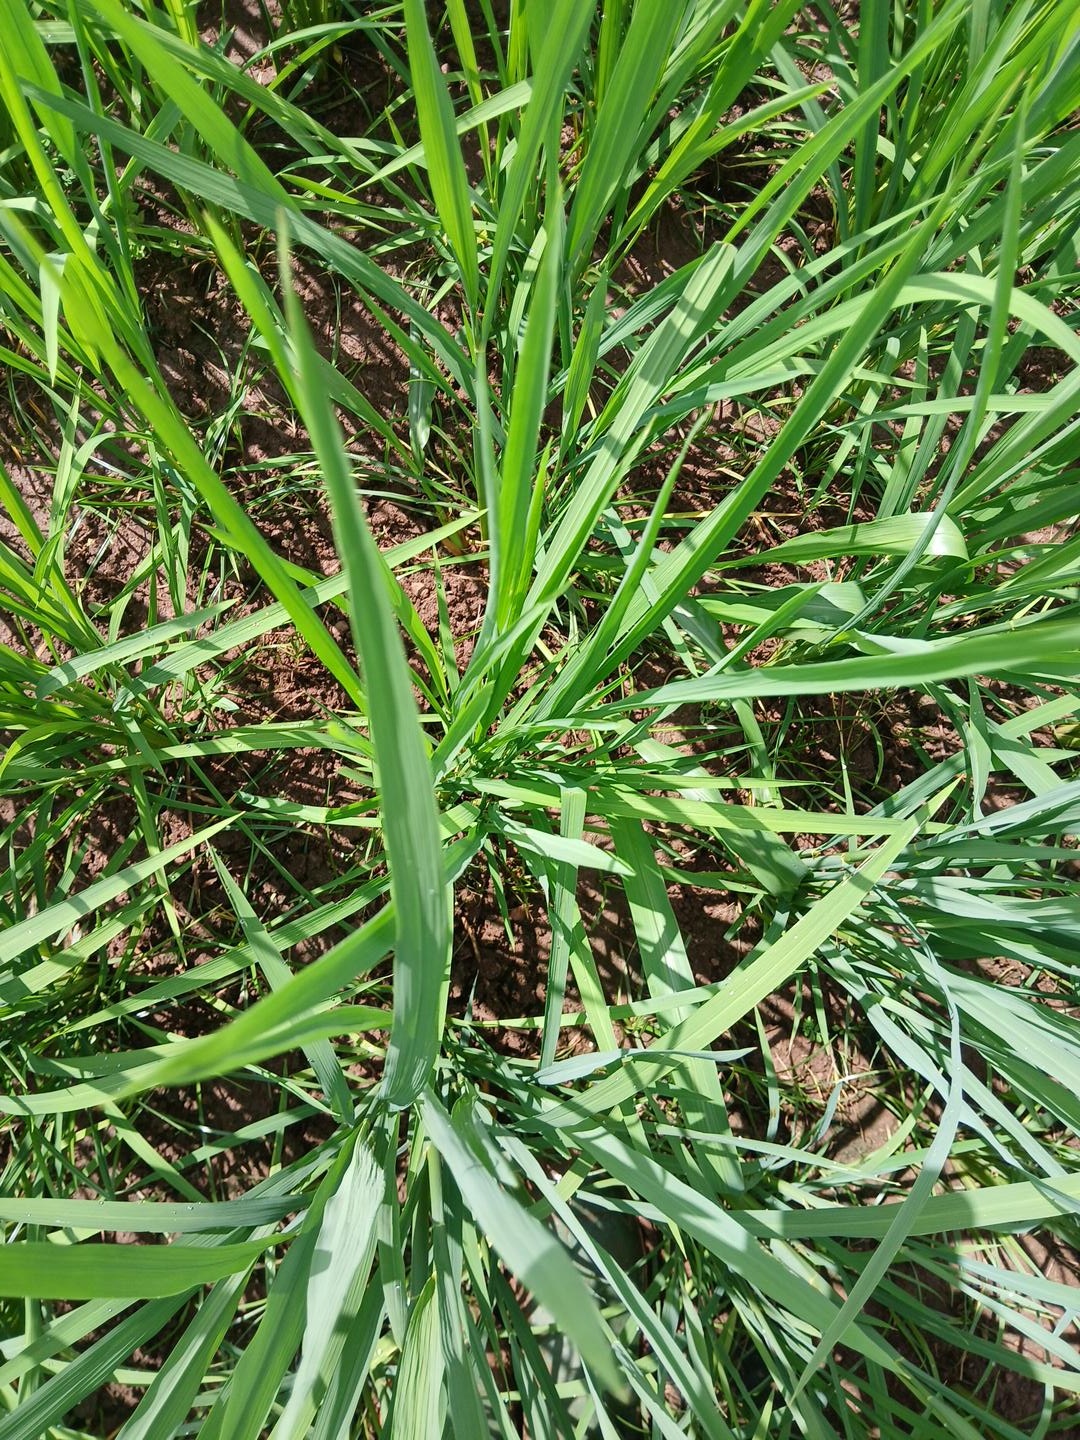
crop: rice
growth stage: elongation stem
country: Côte d'Ivoire
